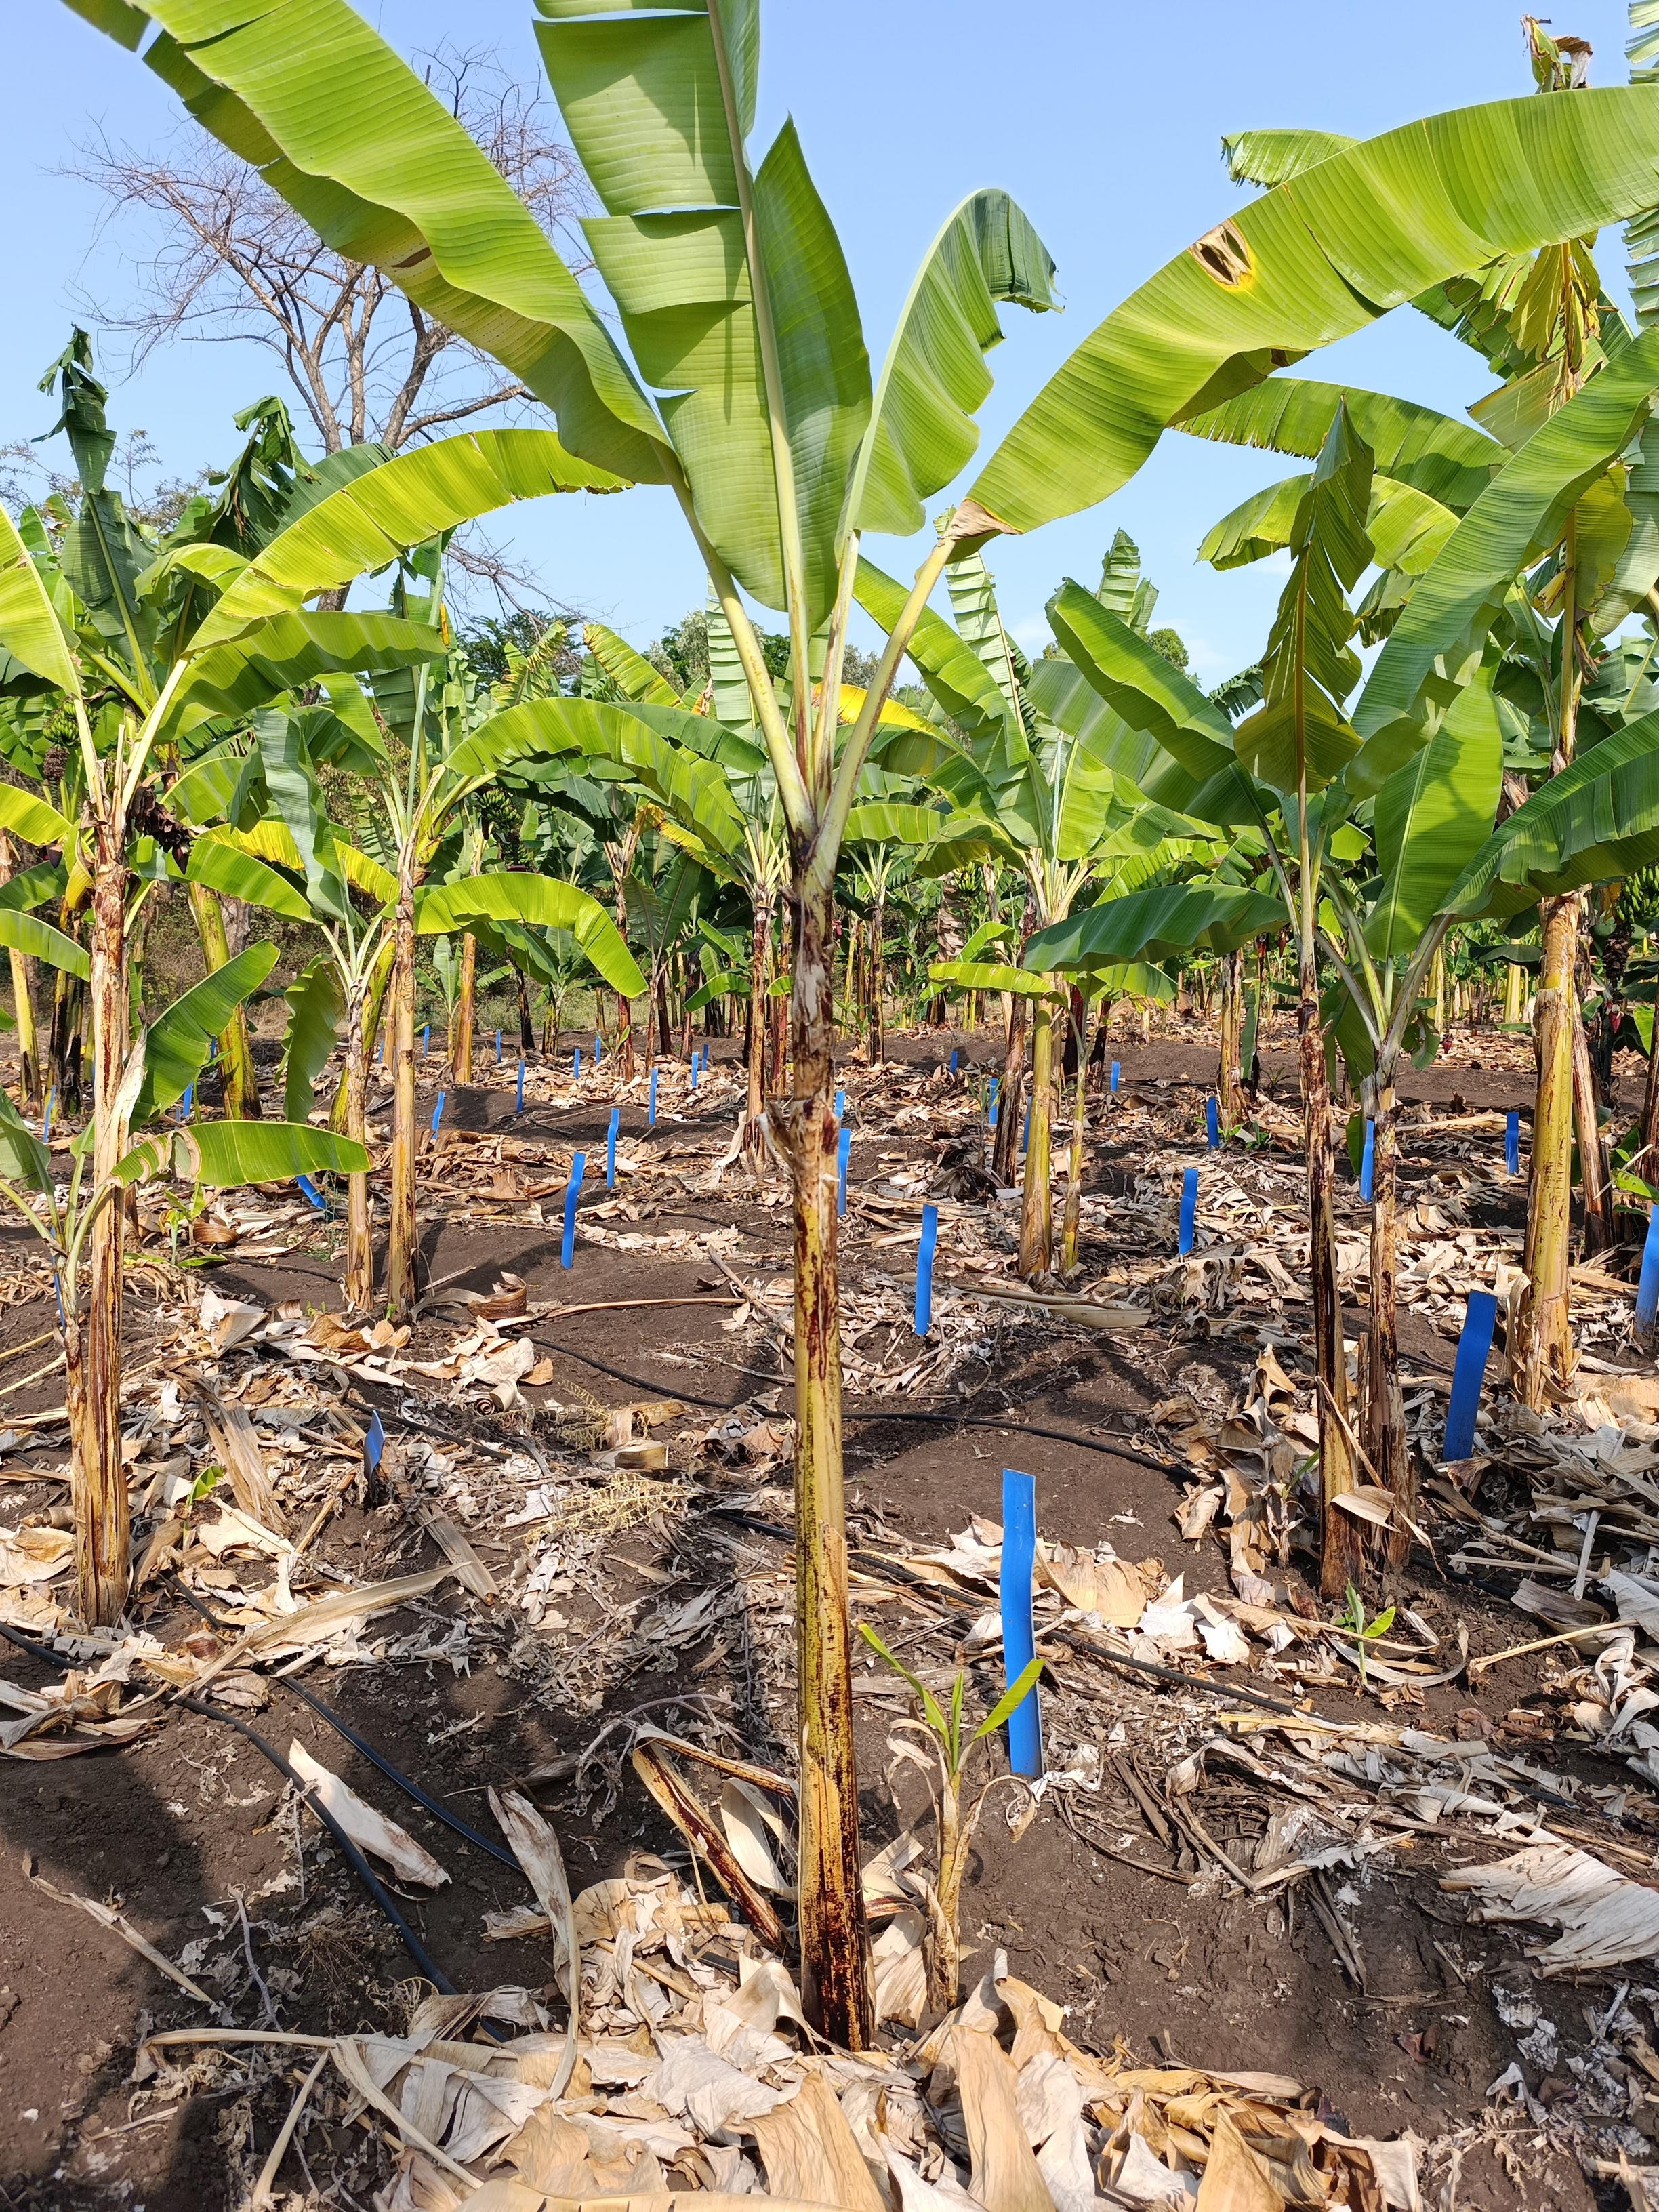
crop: banana
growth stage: vegetative
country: Tanzania
